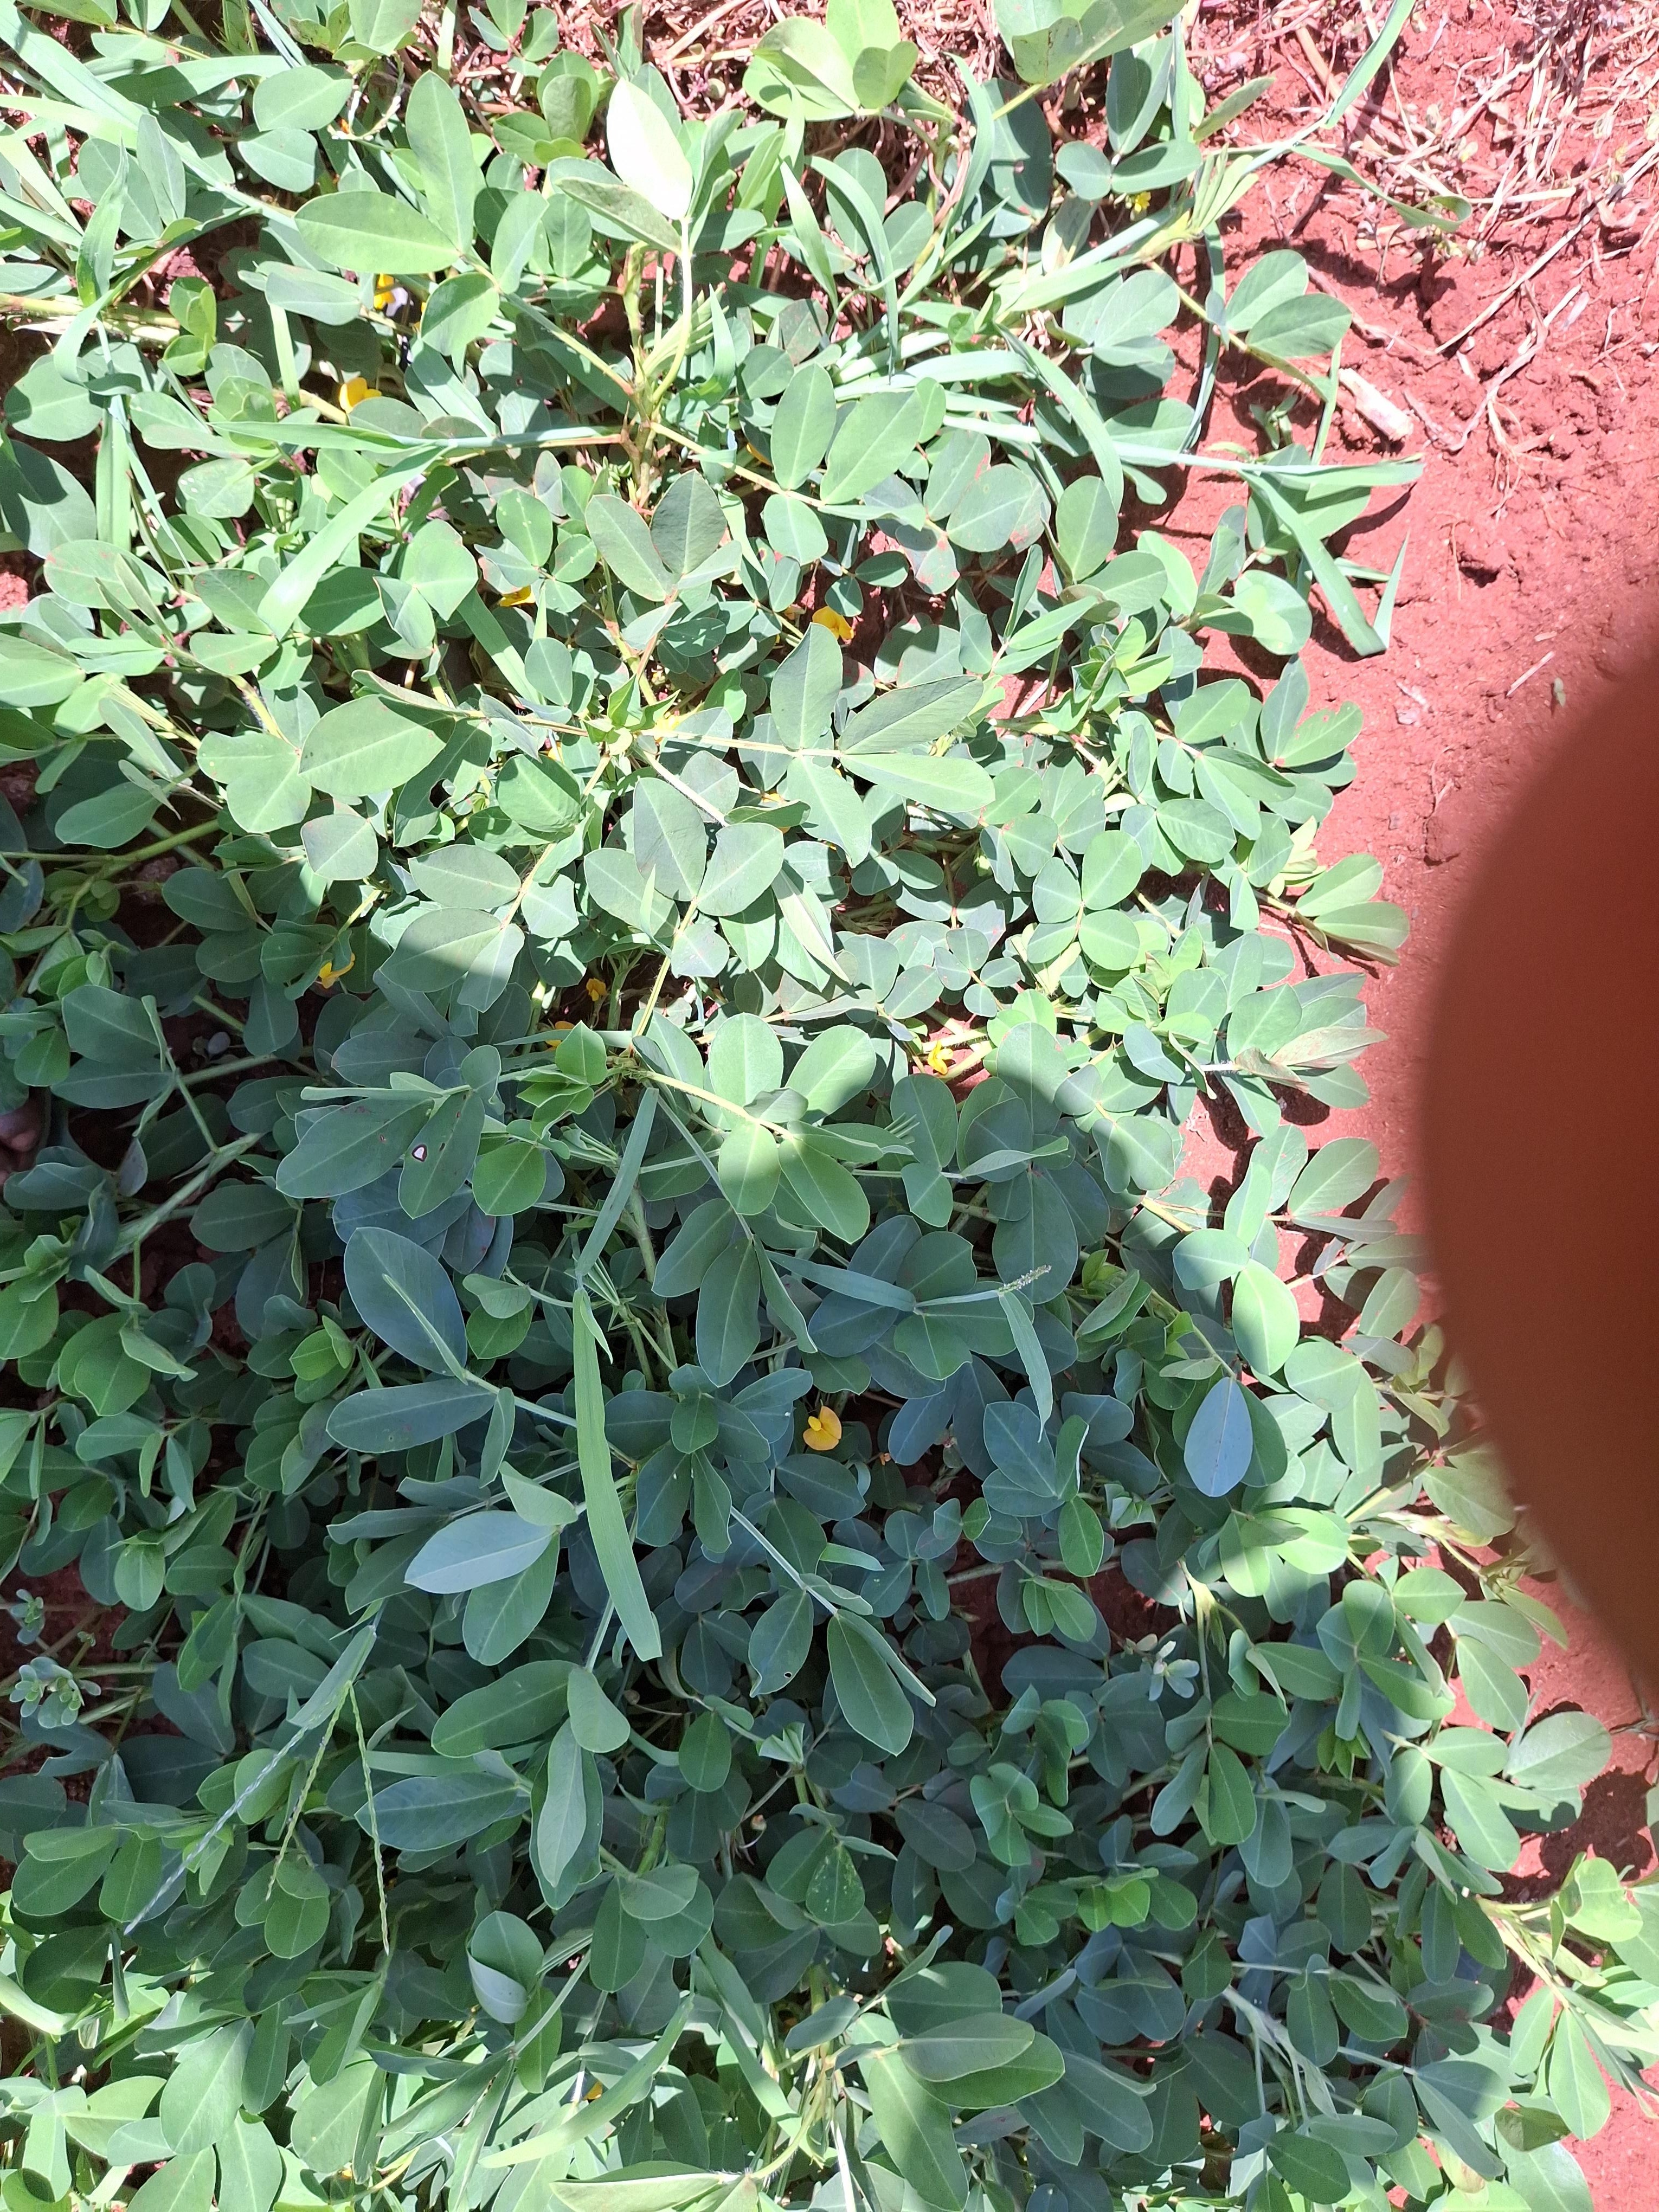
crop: groundnut
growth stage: flowering
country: Kenya
